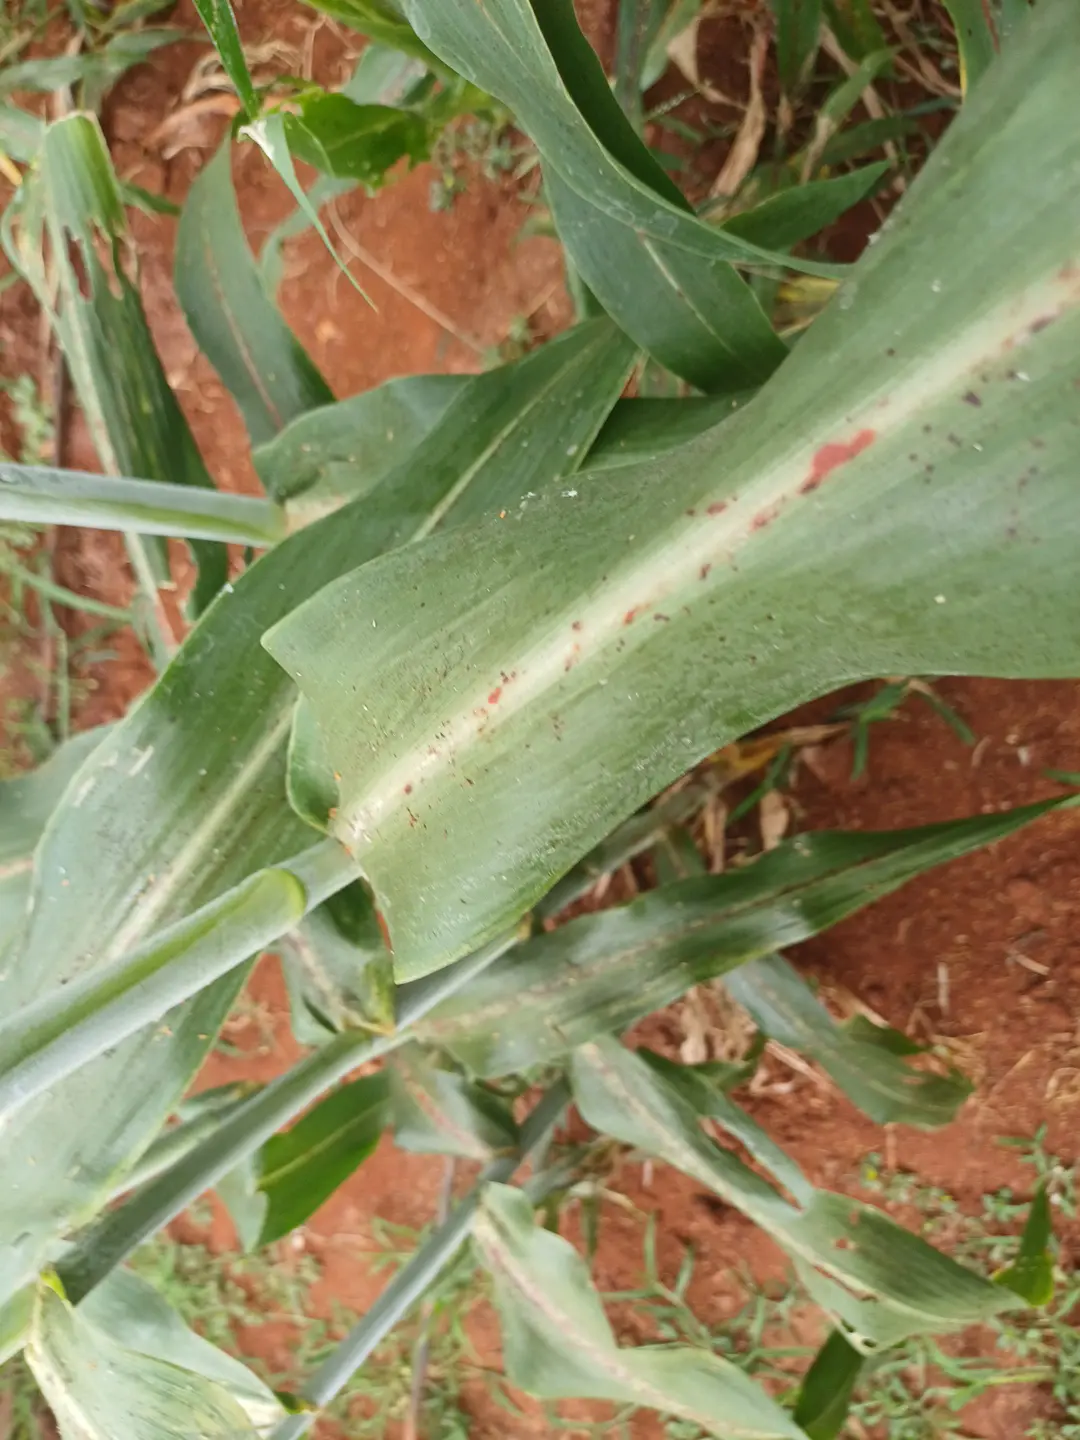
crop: sorghum
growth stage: filling grain
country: Kenya
